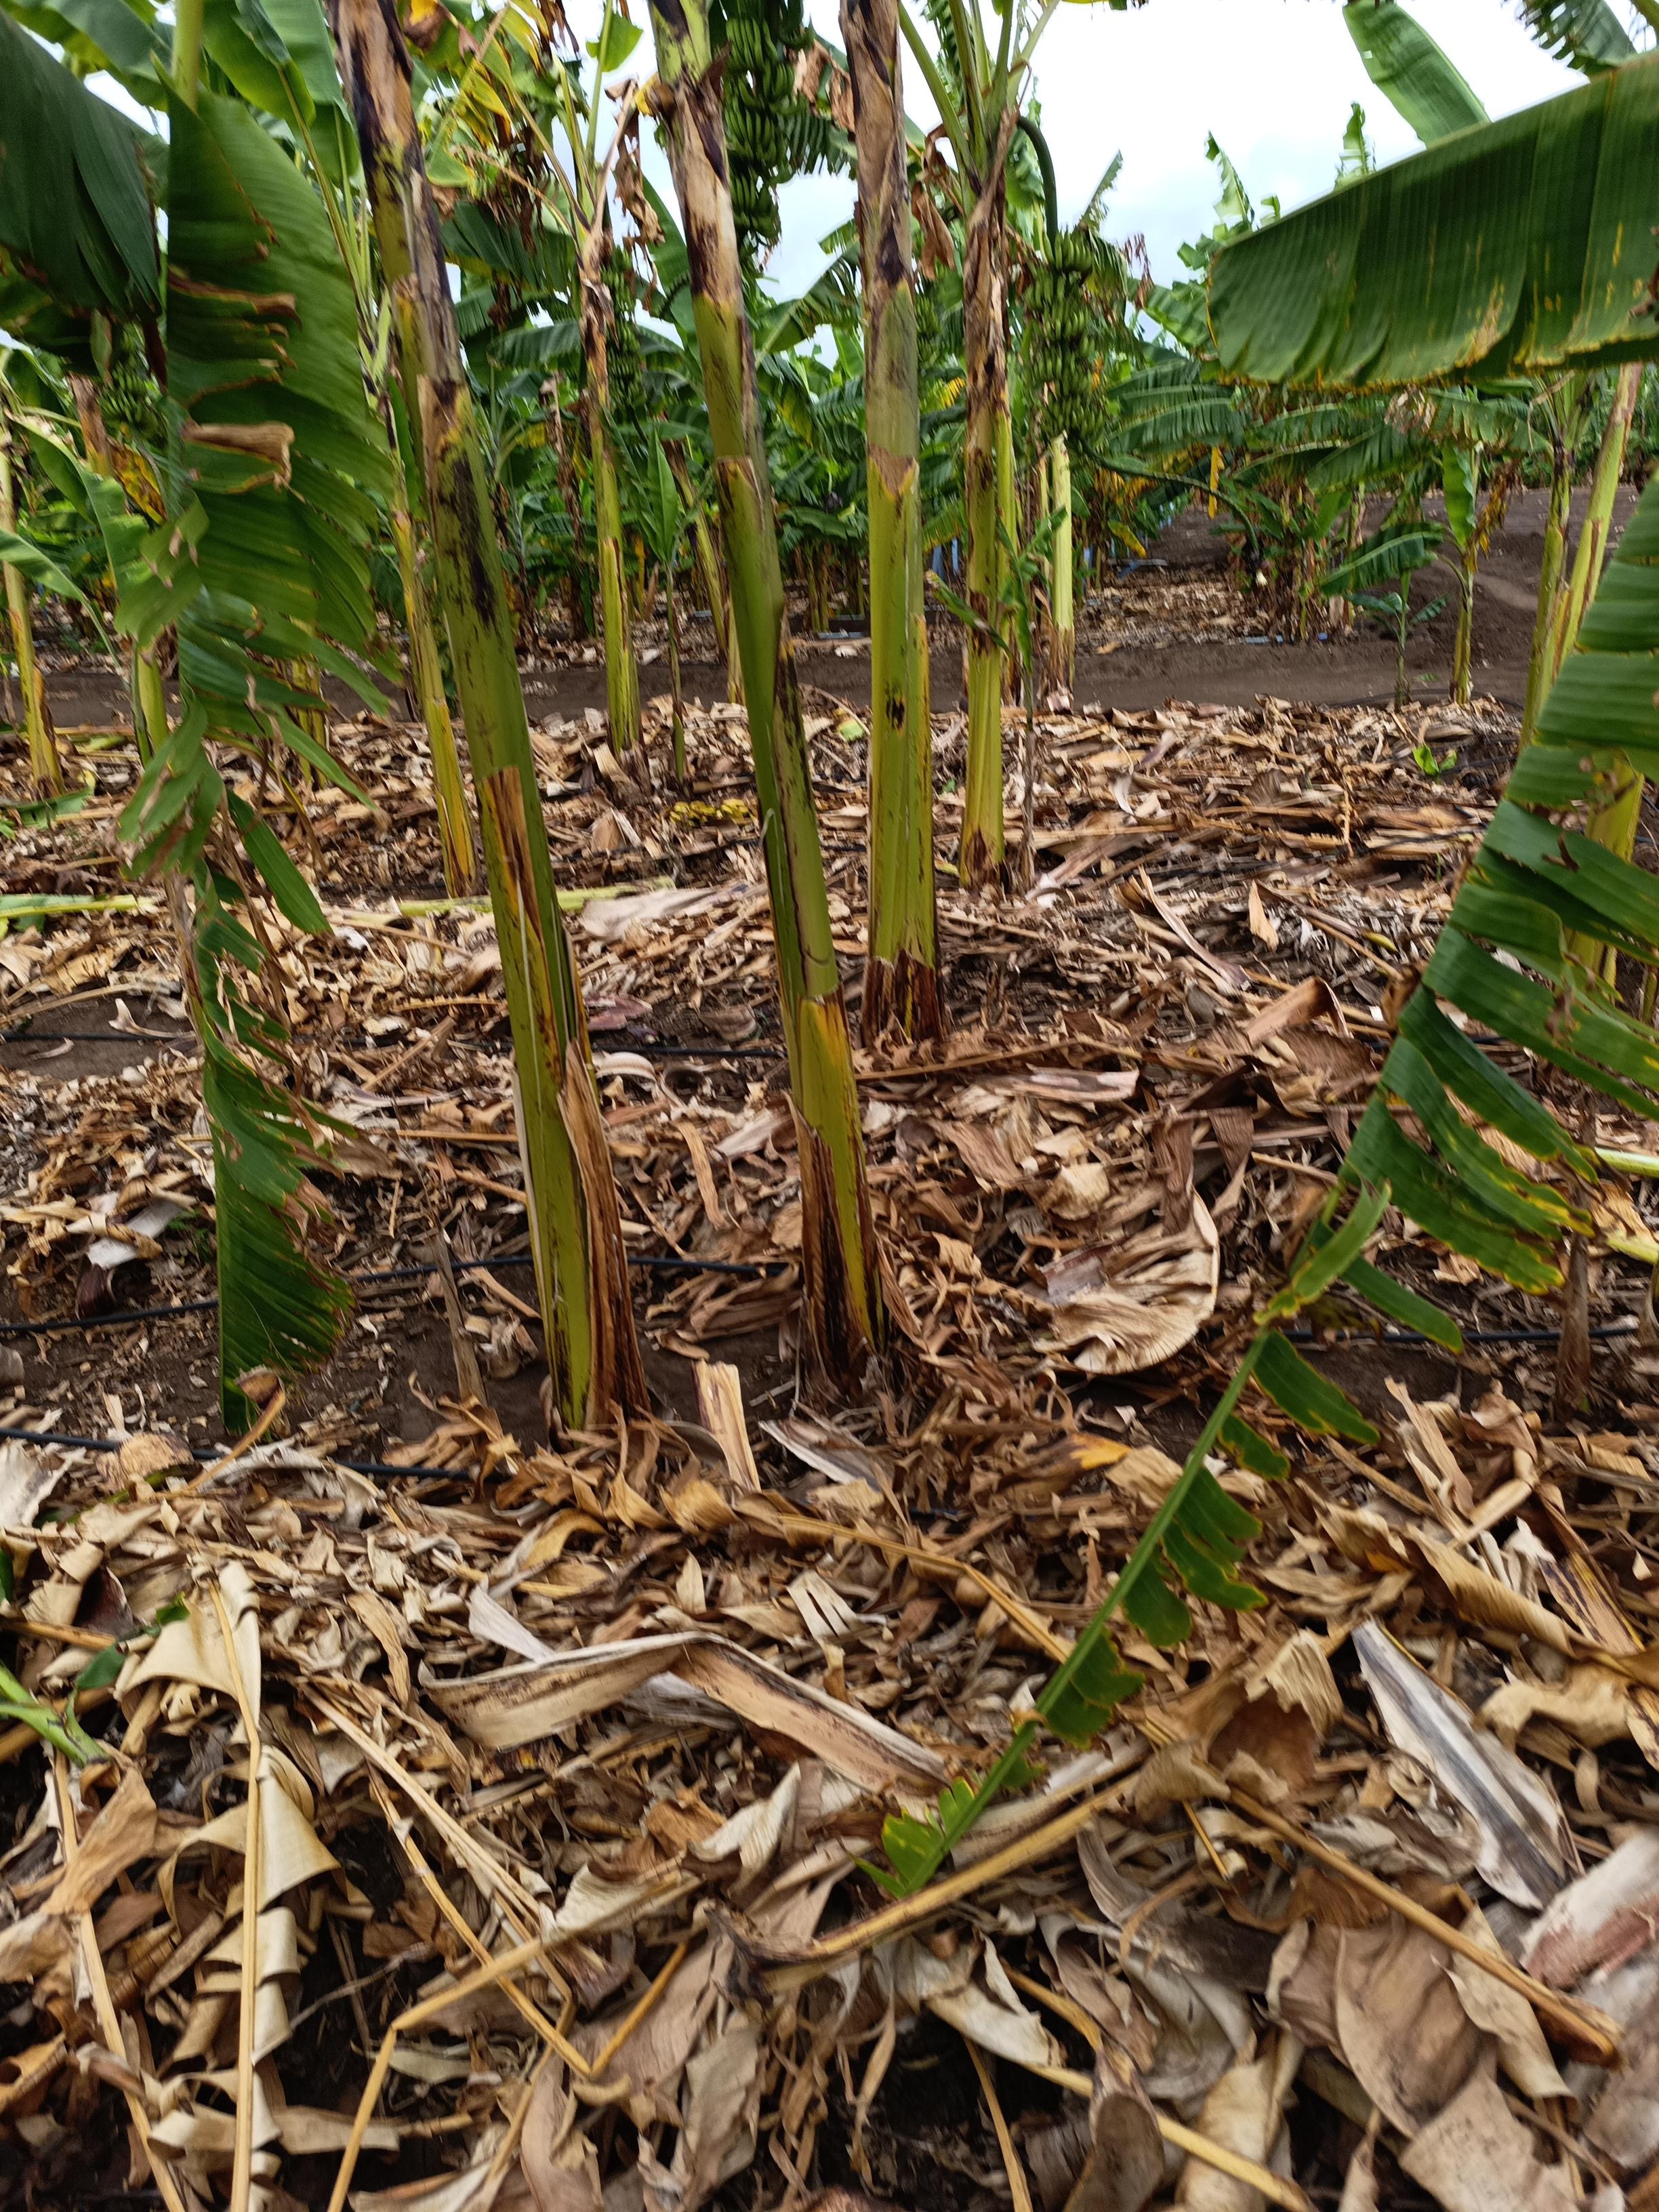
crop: banana
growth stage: vegetative
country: Tanzania
